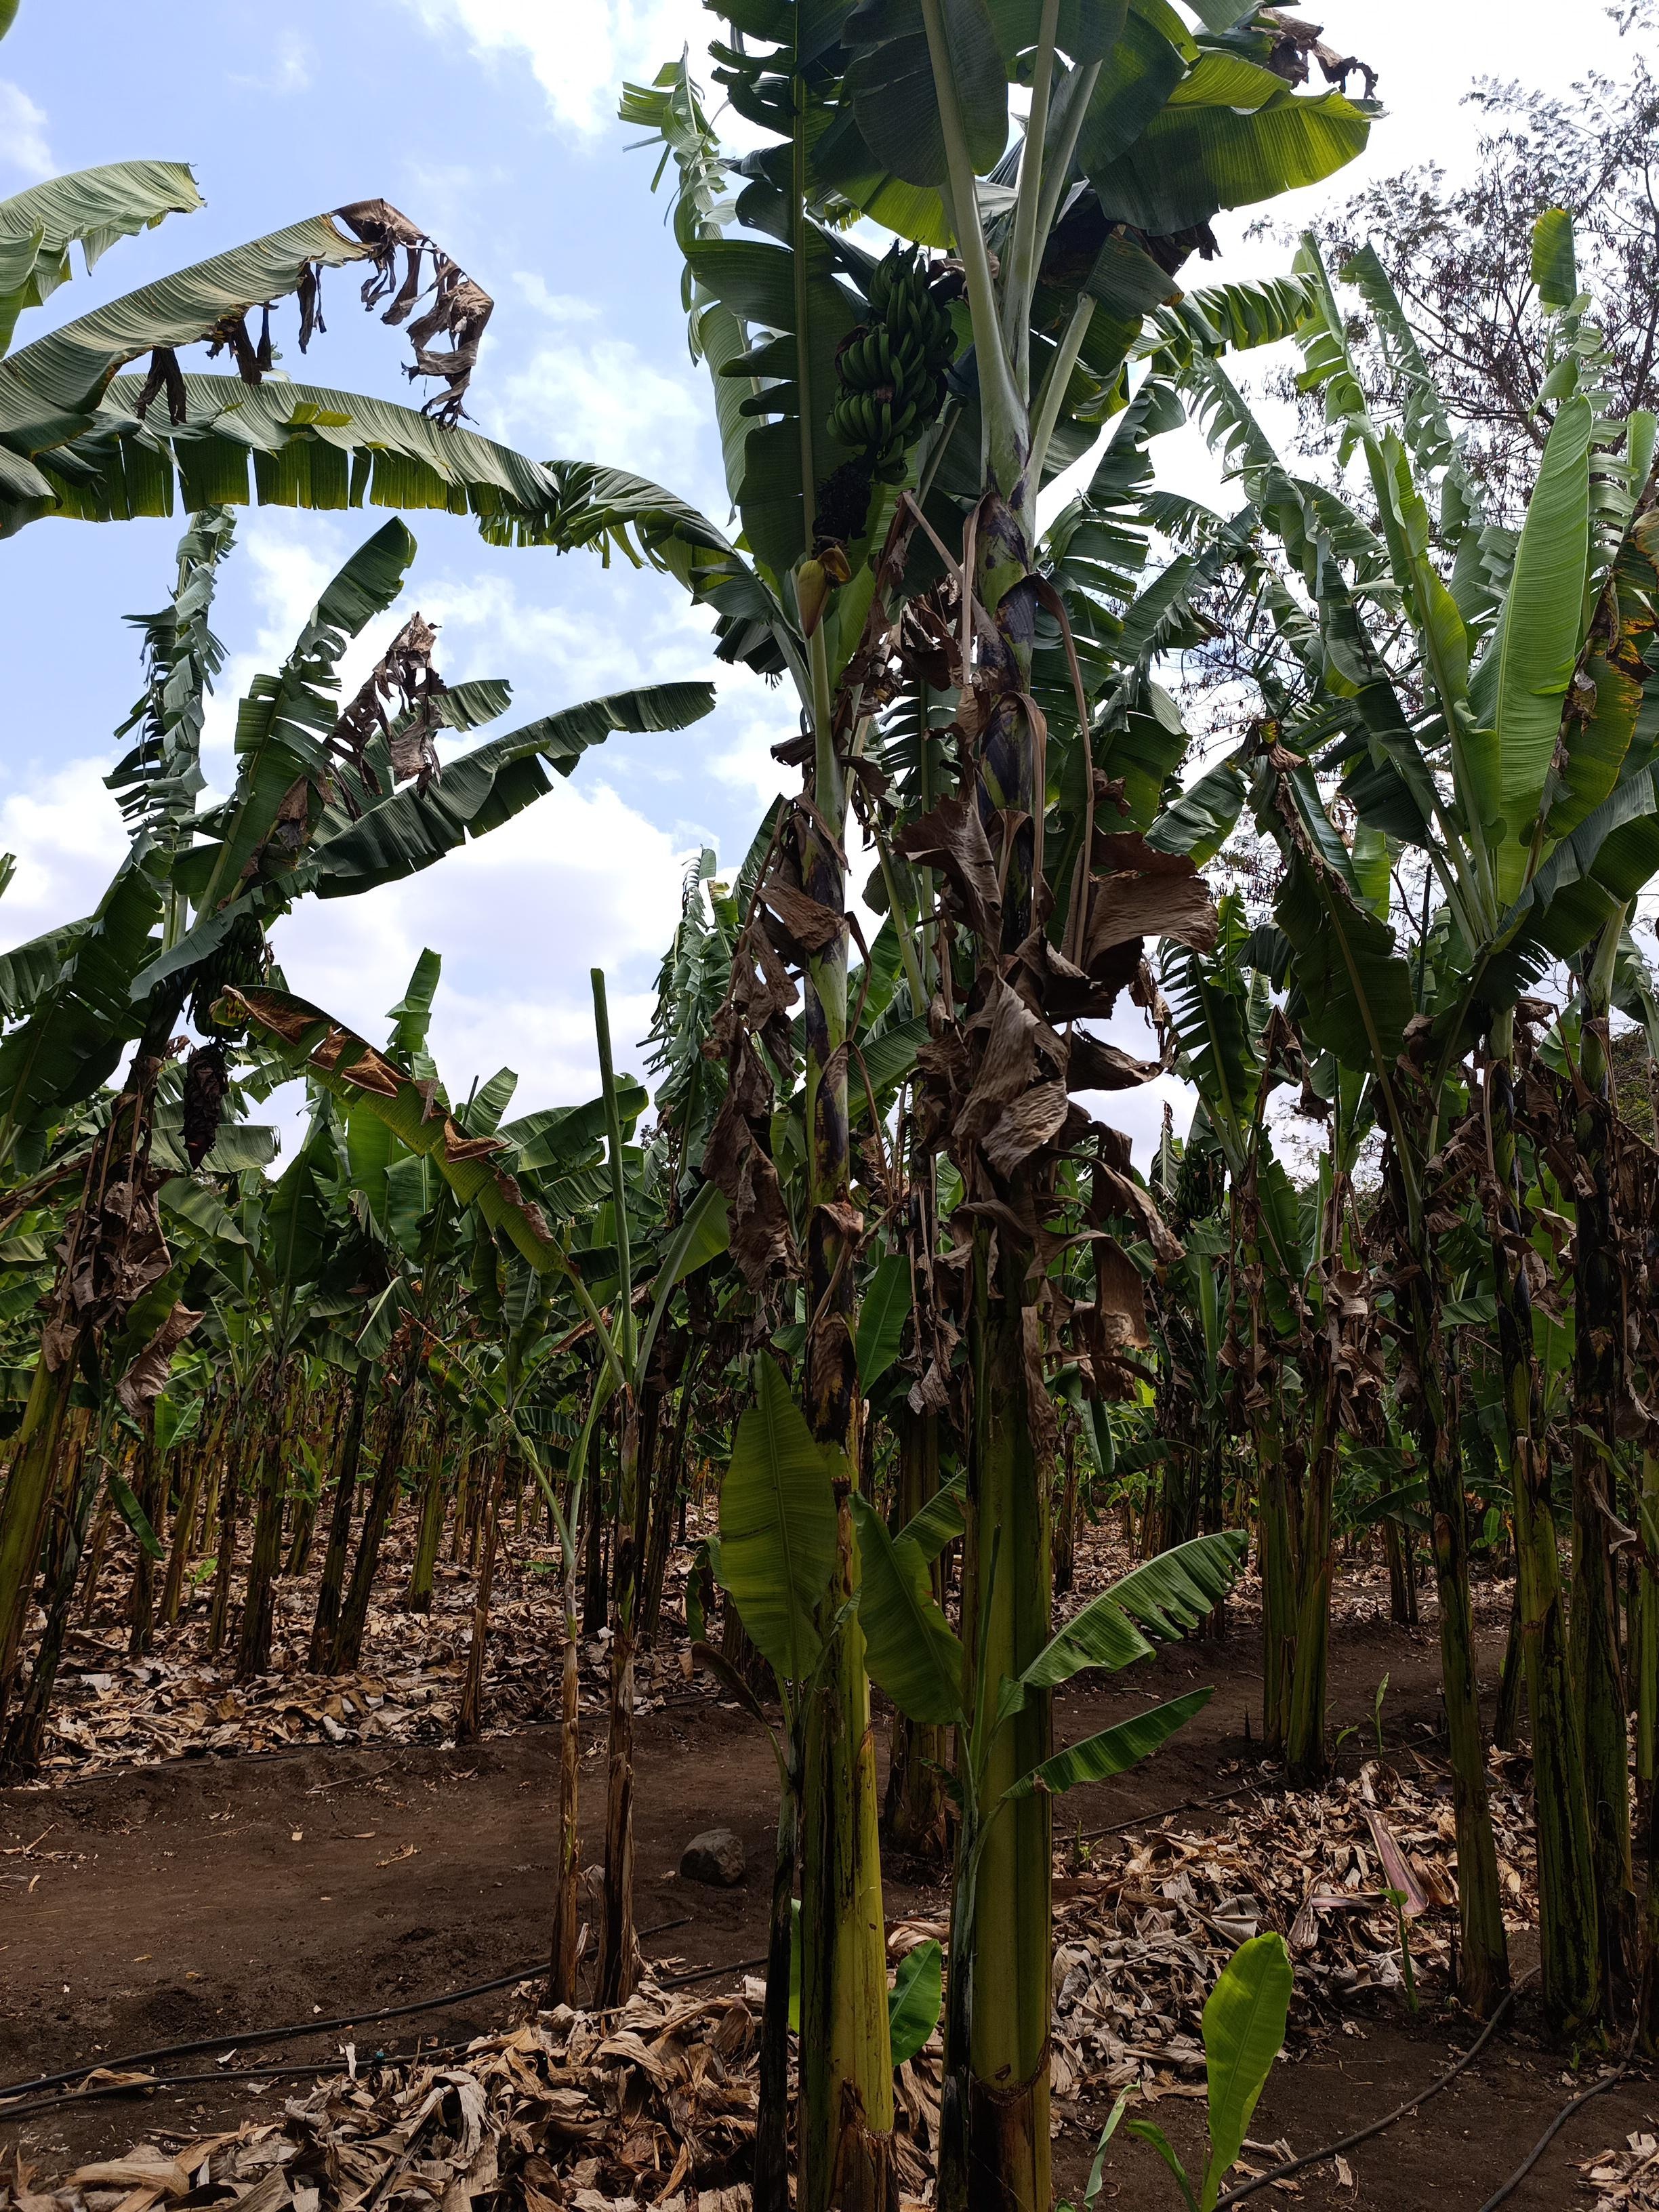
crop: banana
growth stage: development fruit
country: Tanzania
